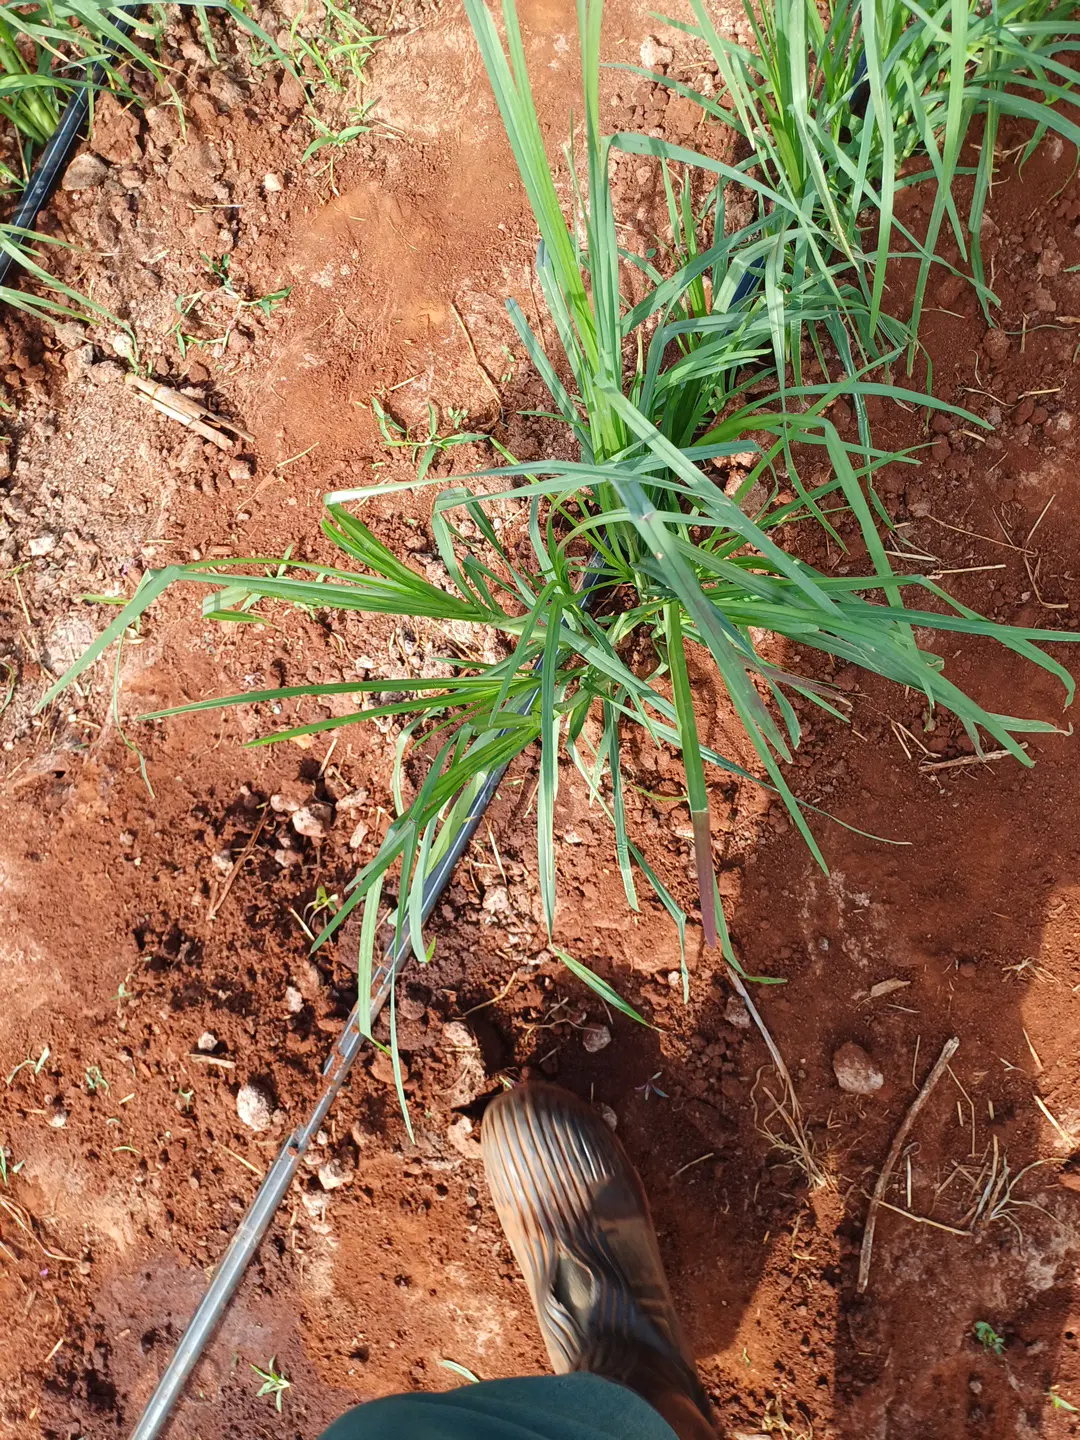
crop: finger millet
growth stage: elongation stem
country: Kenya
